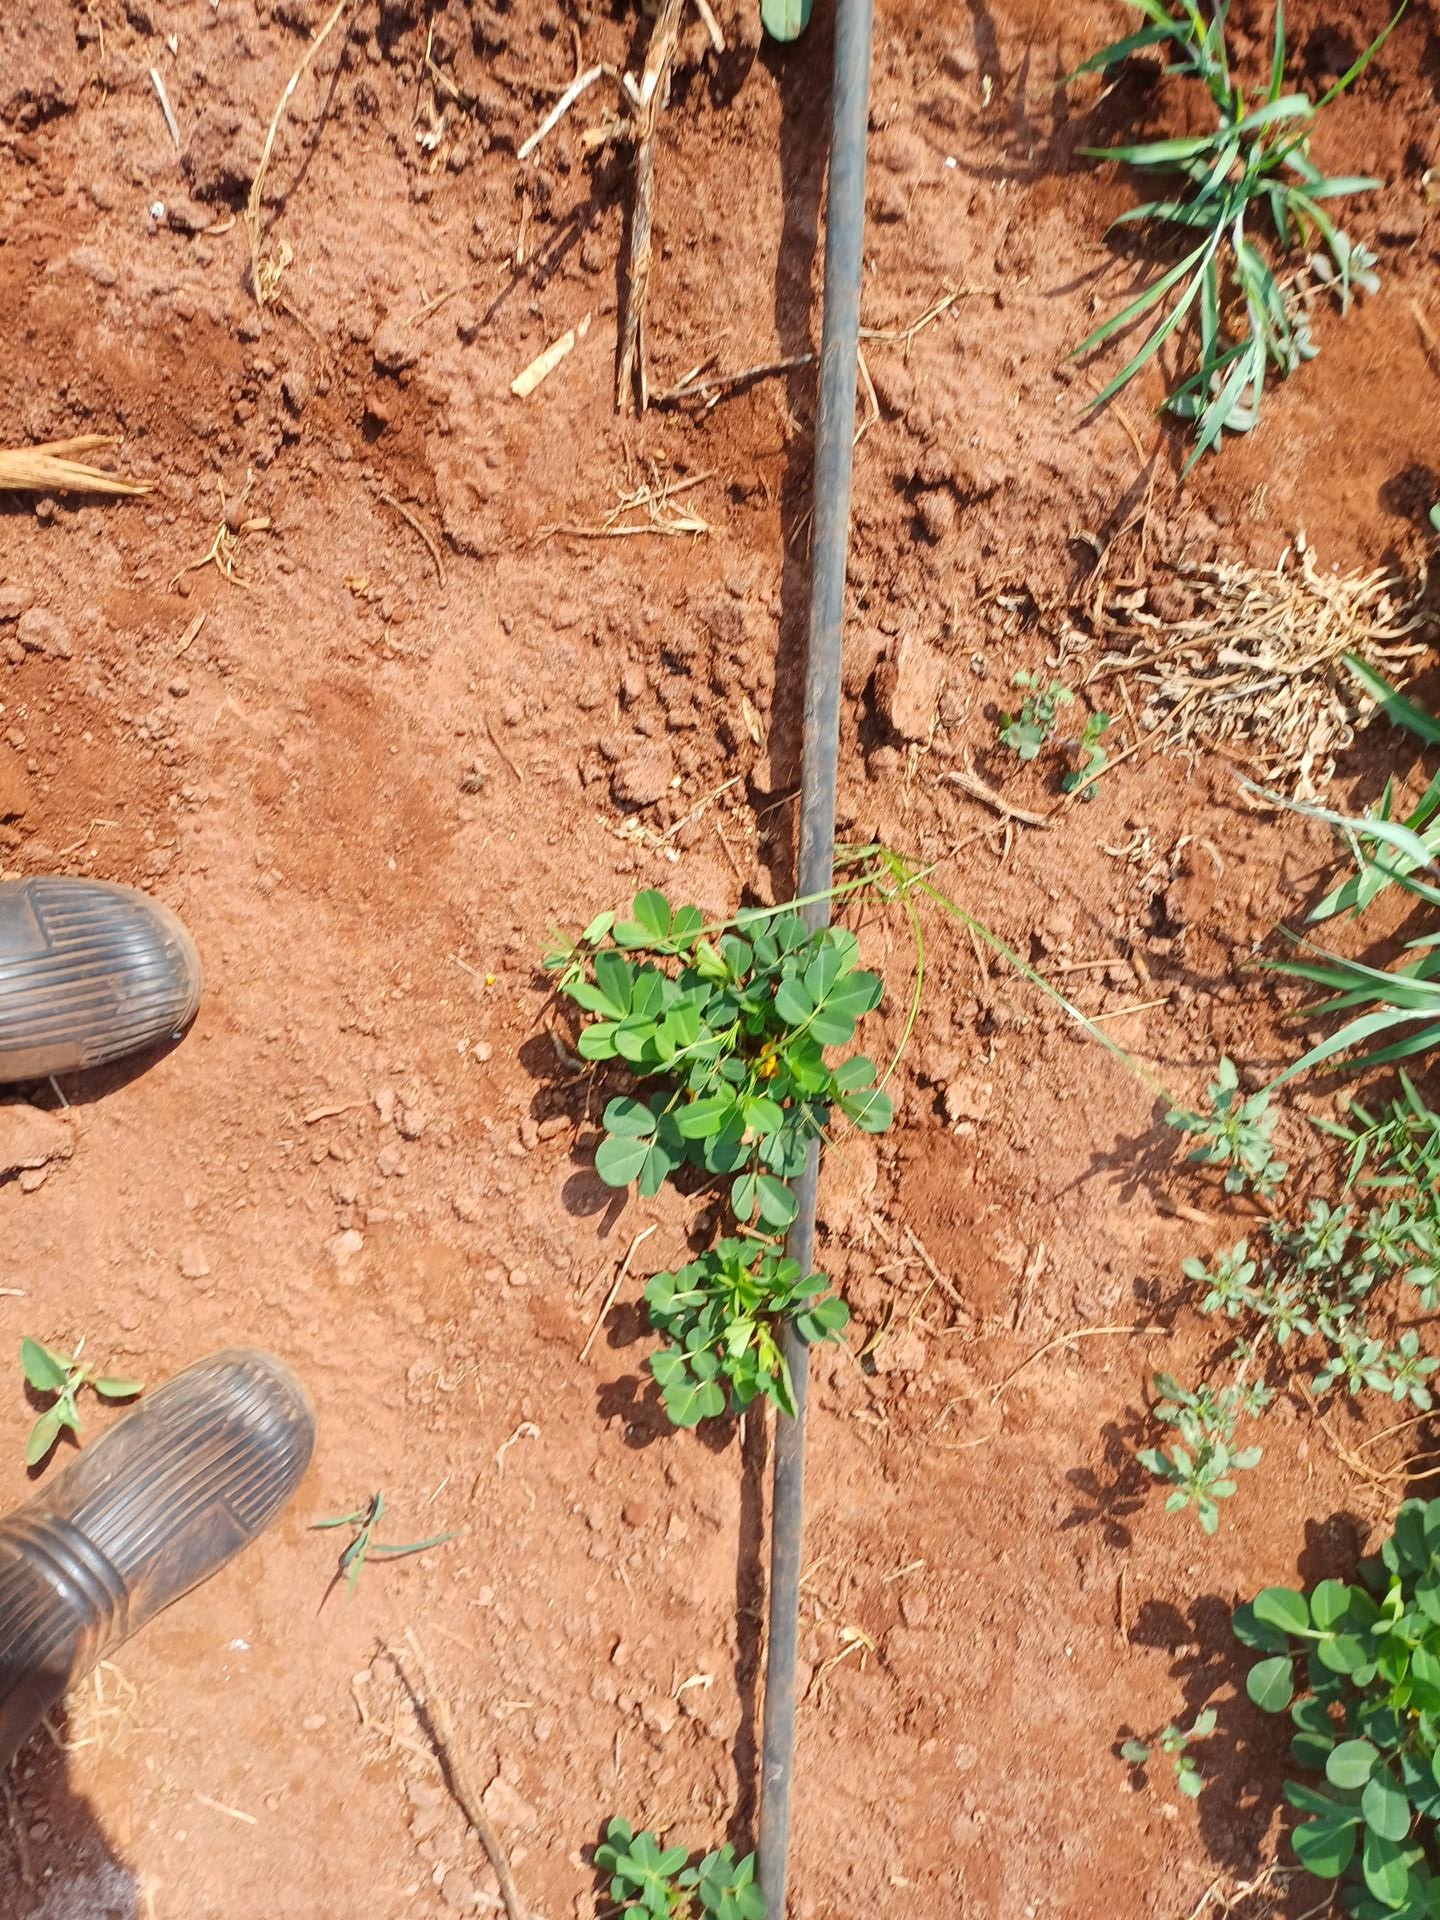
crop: groundnut
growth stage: vegetative
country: Kenya
